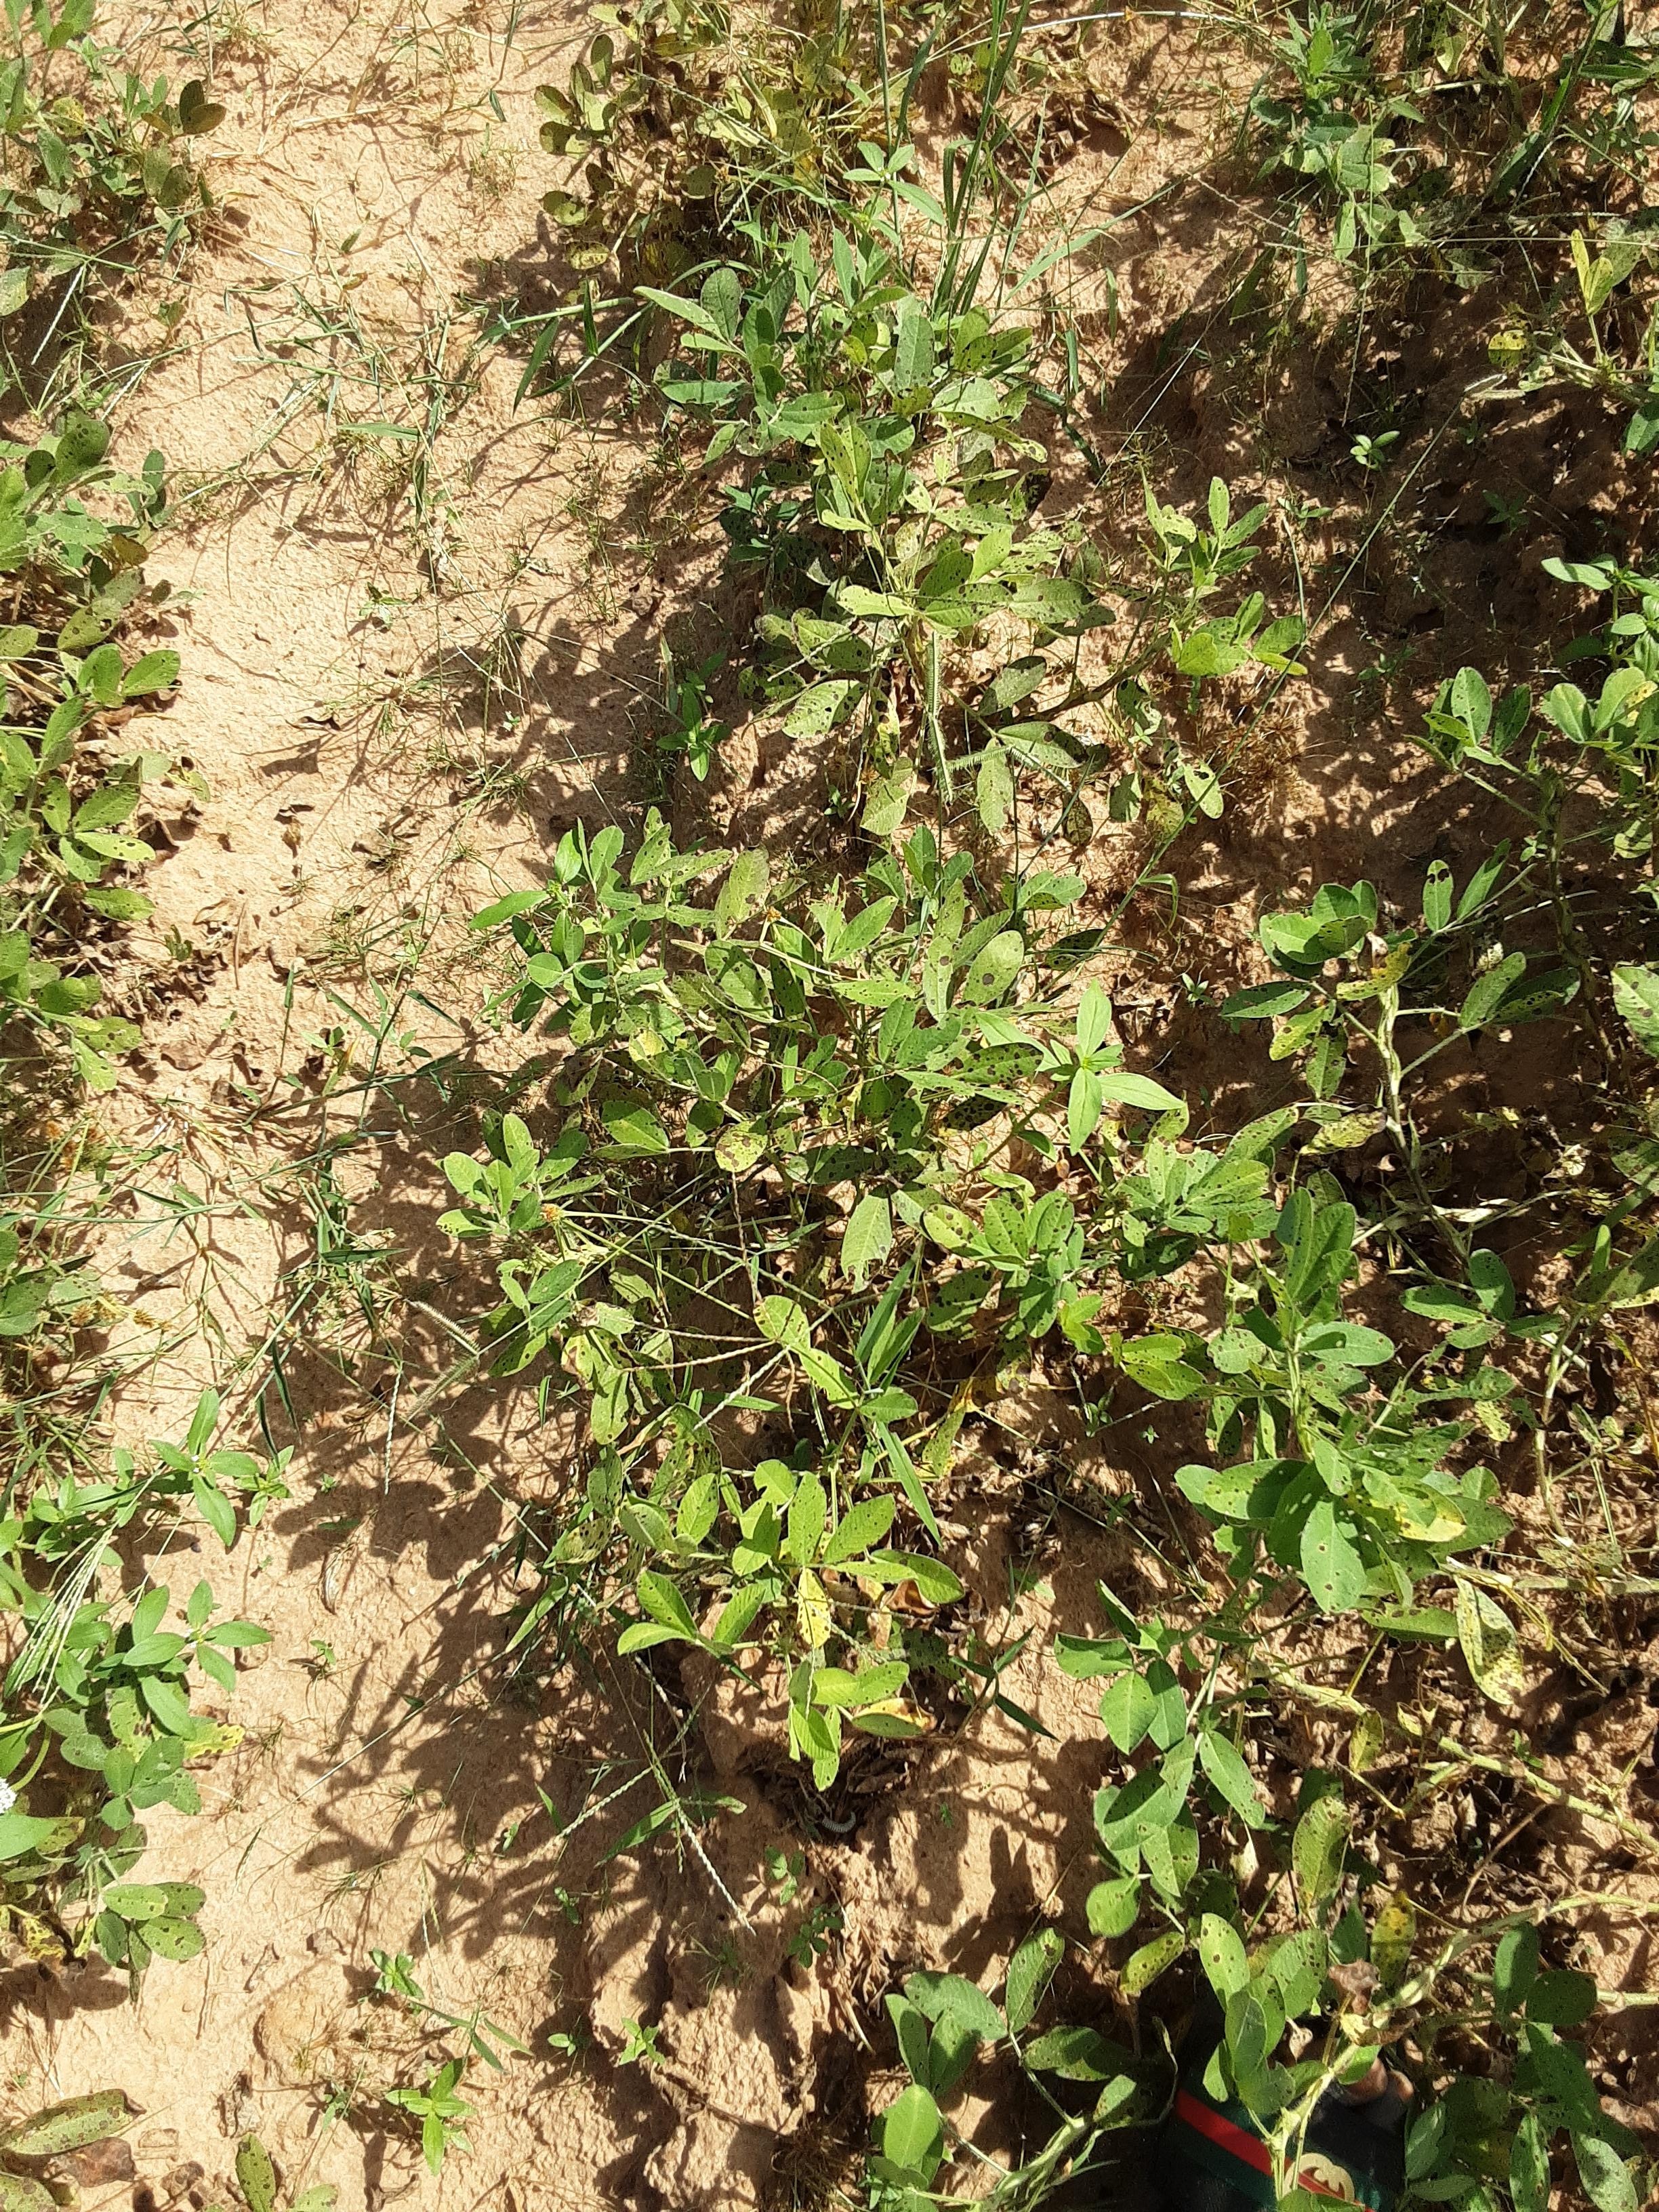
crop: groundnut
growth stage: flowering
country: Senegal
